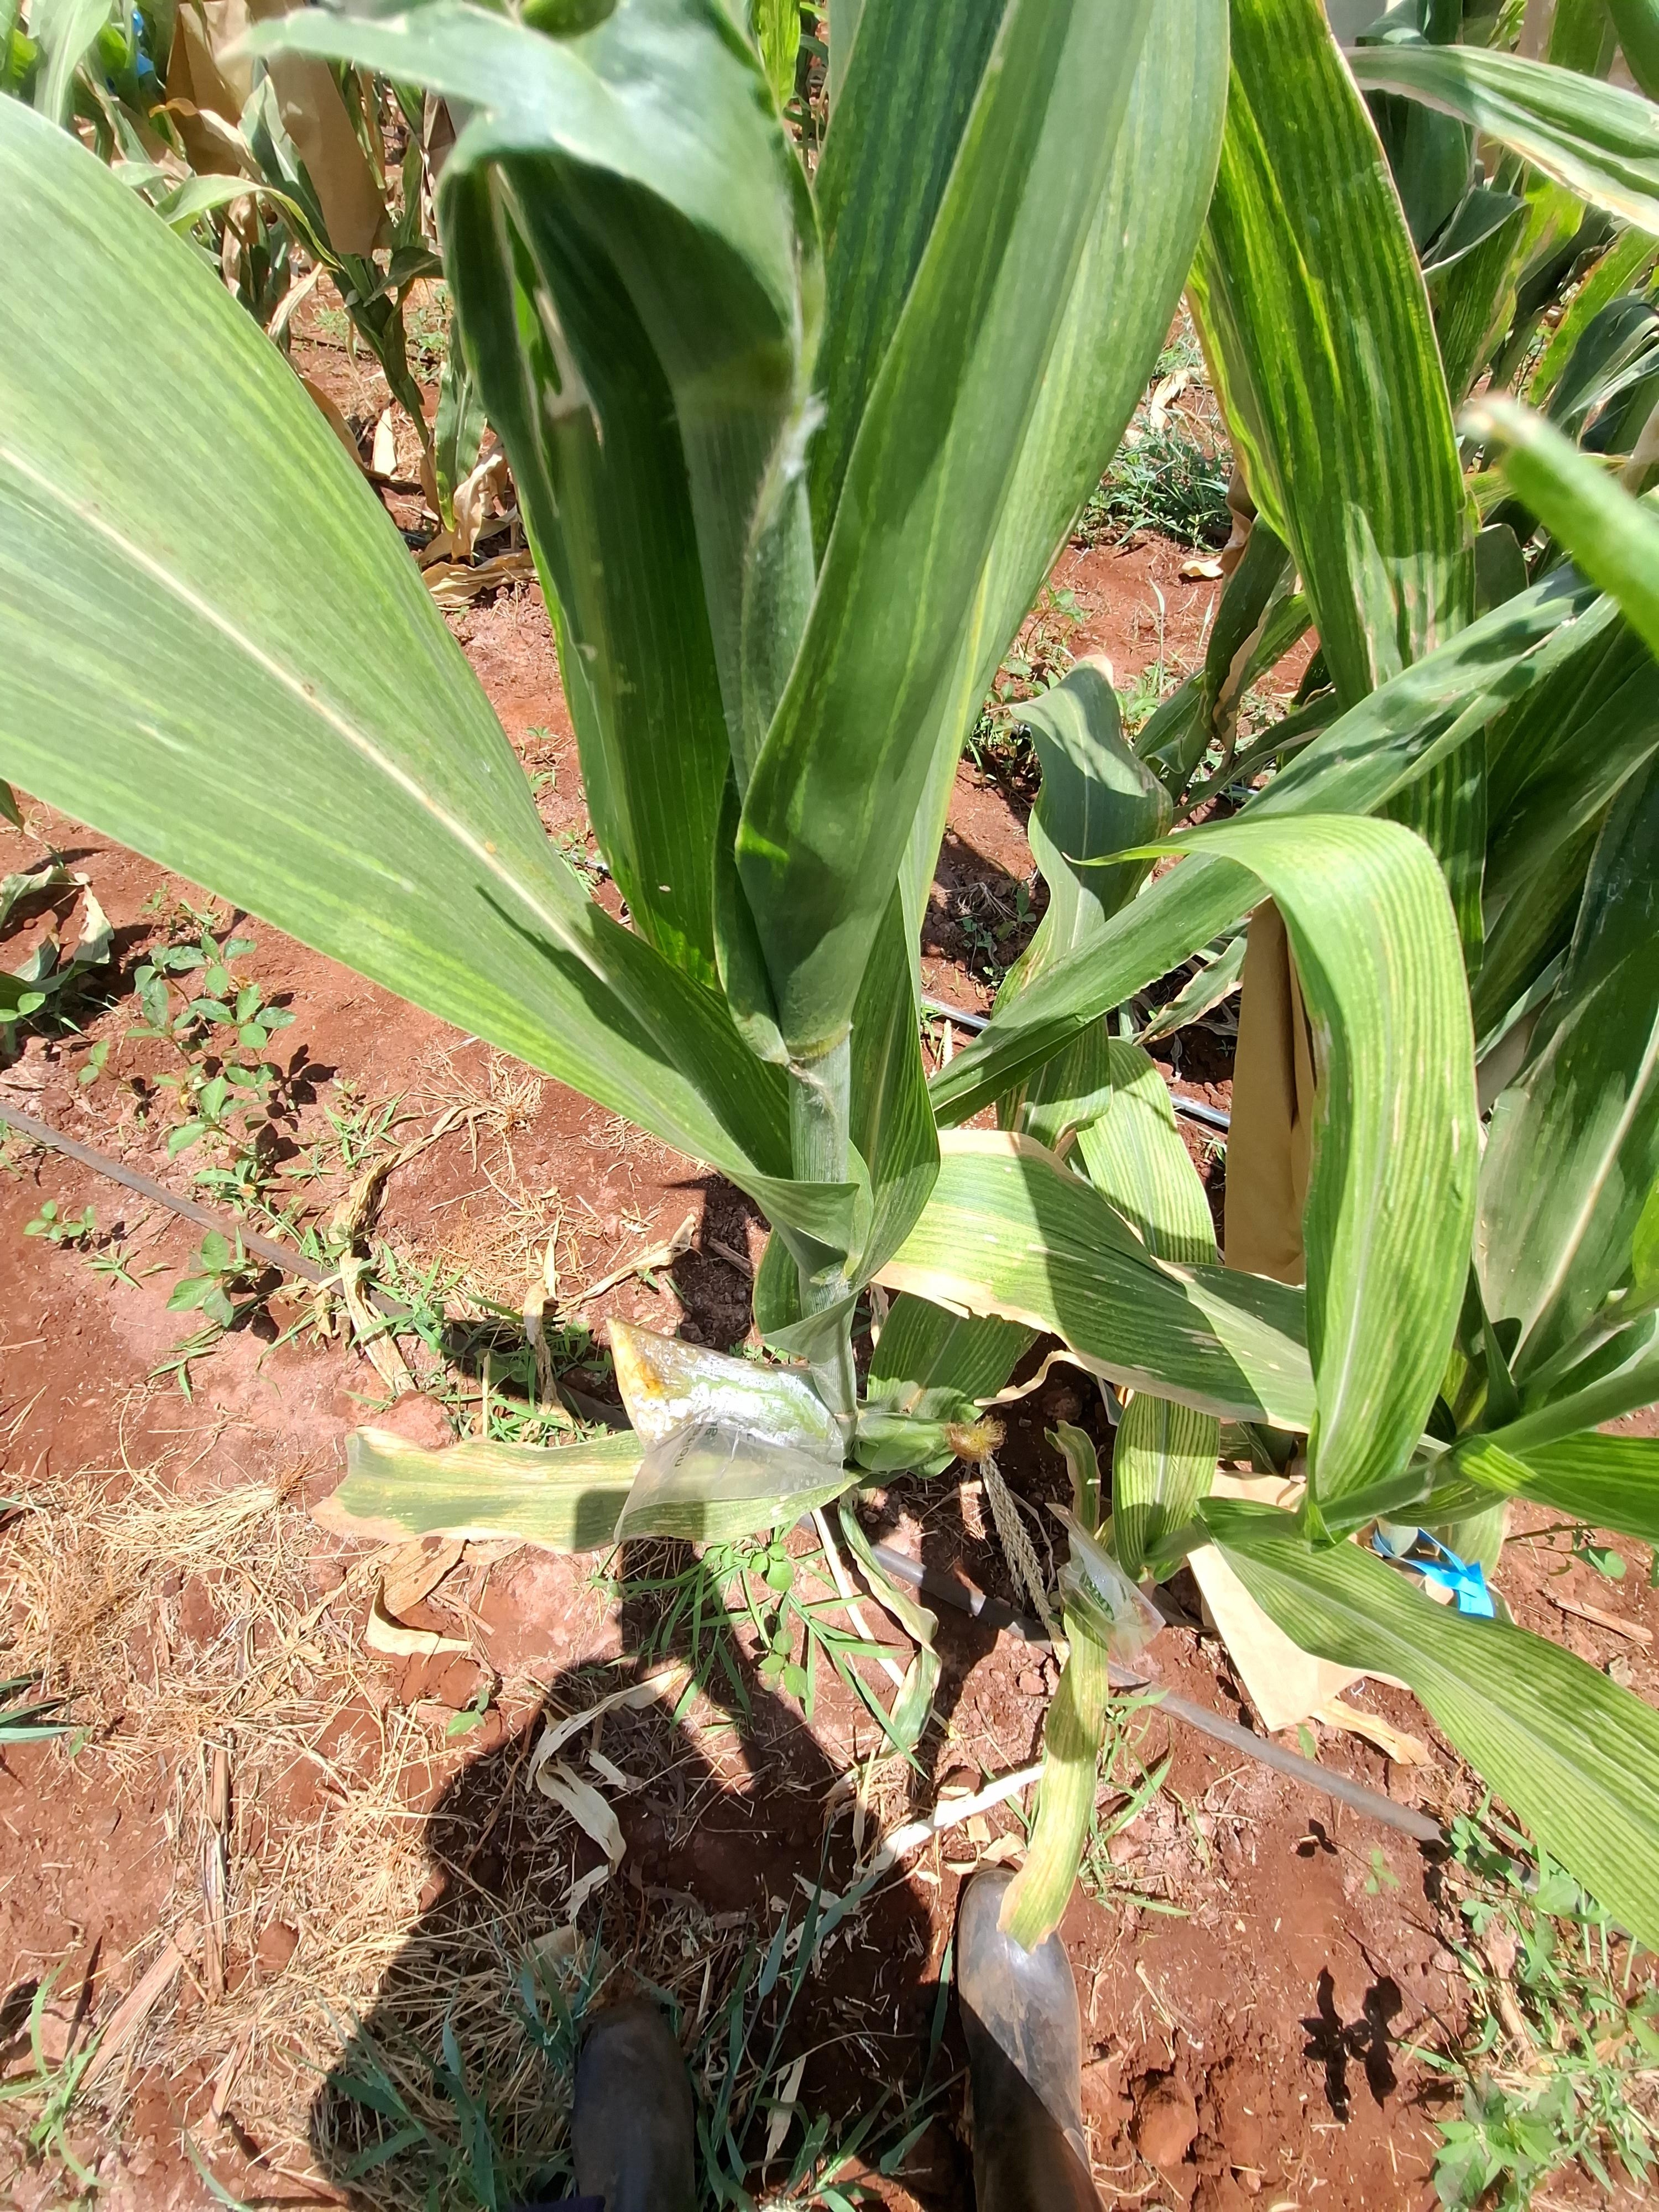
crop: maize
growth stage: flowering
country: Kenya
